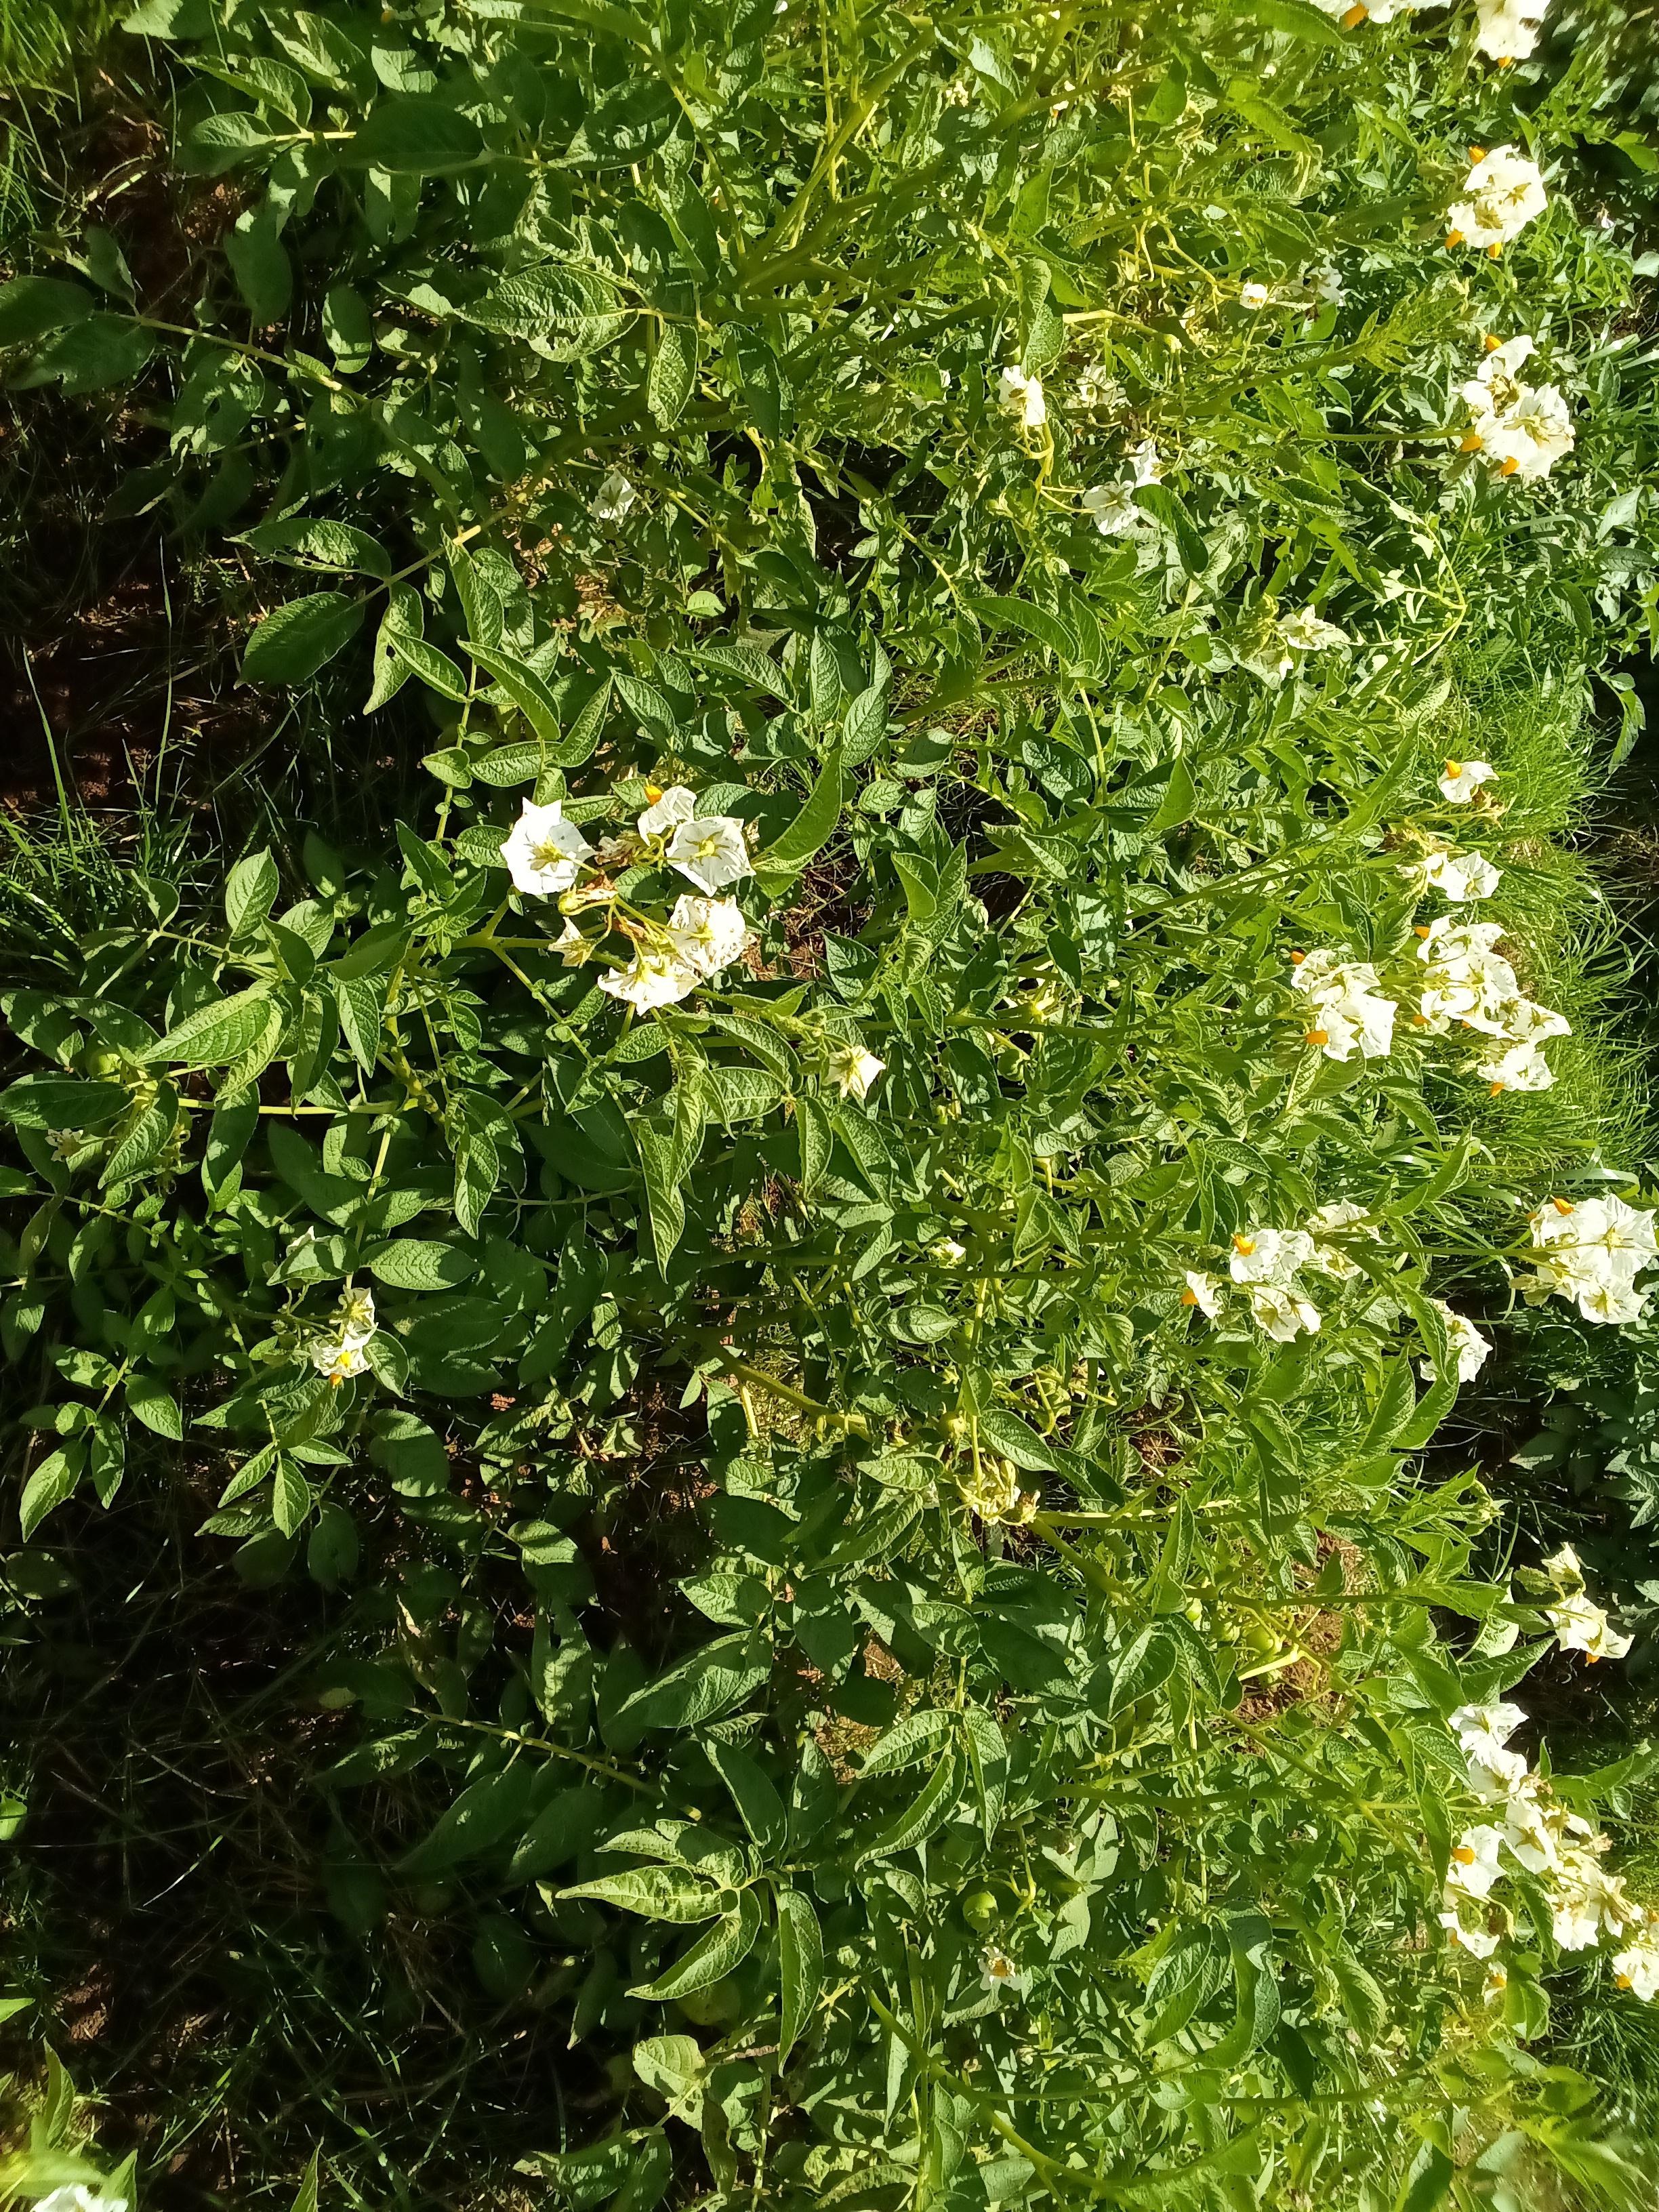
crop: potato
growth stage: flowering
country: Kenya
